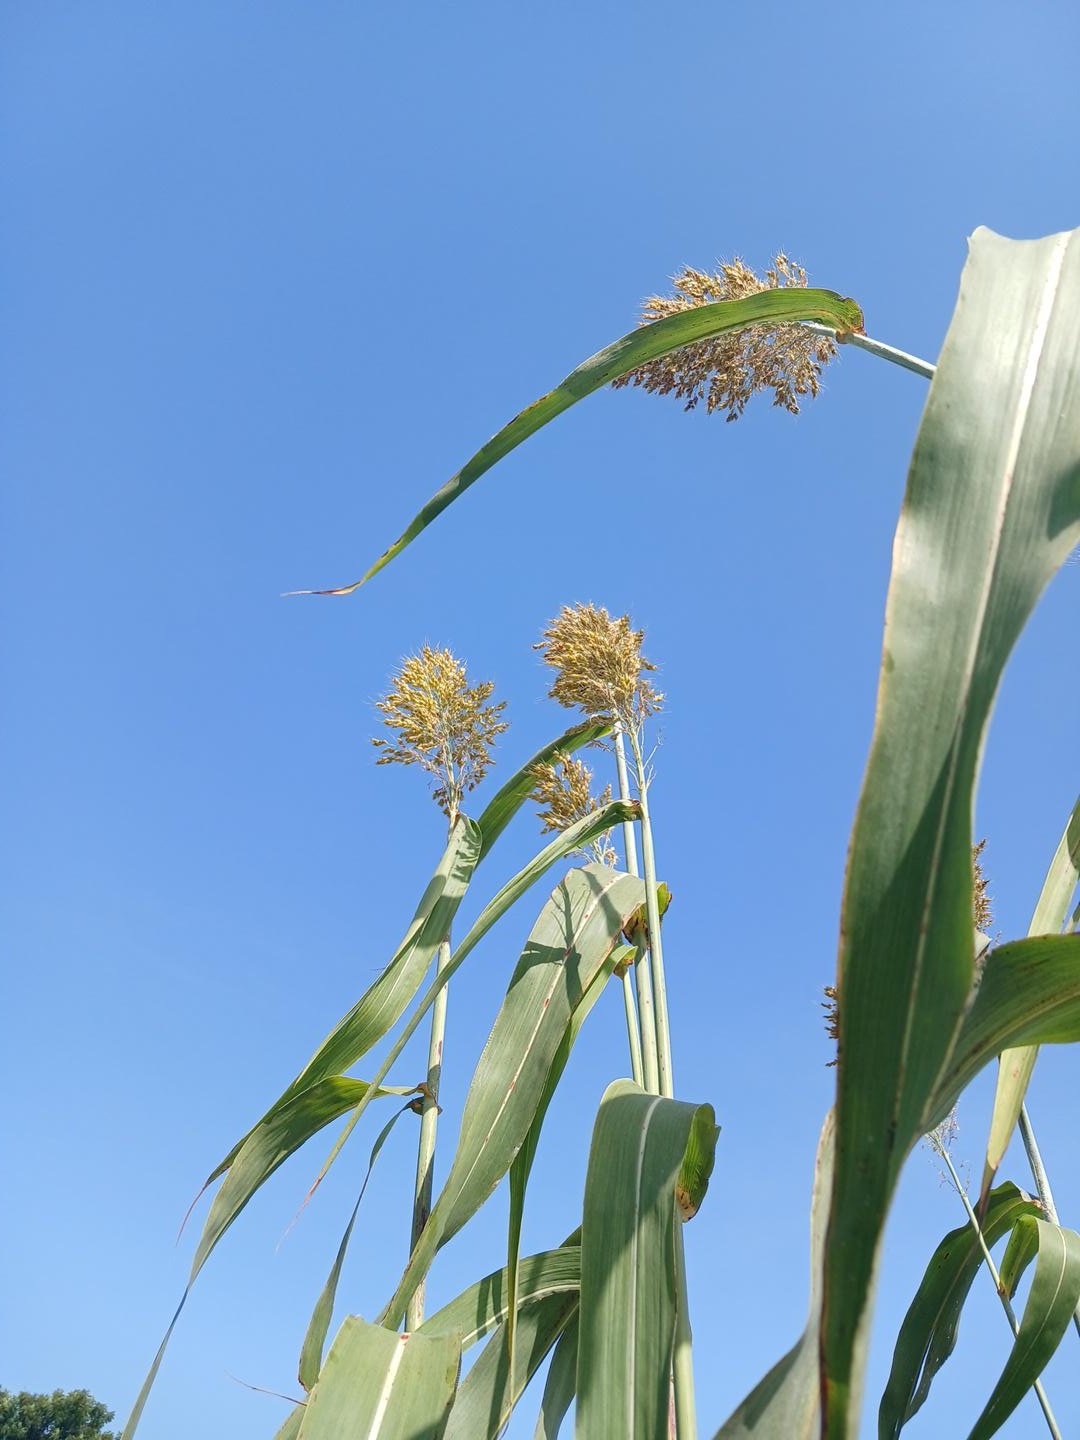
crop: sorghum
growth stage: filling grain
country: Senegal
